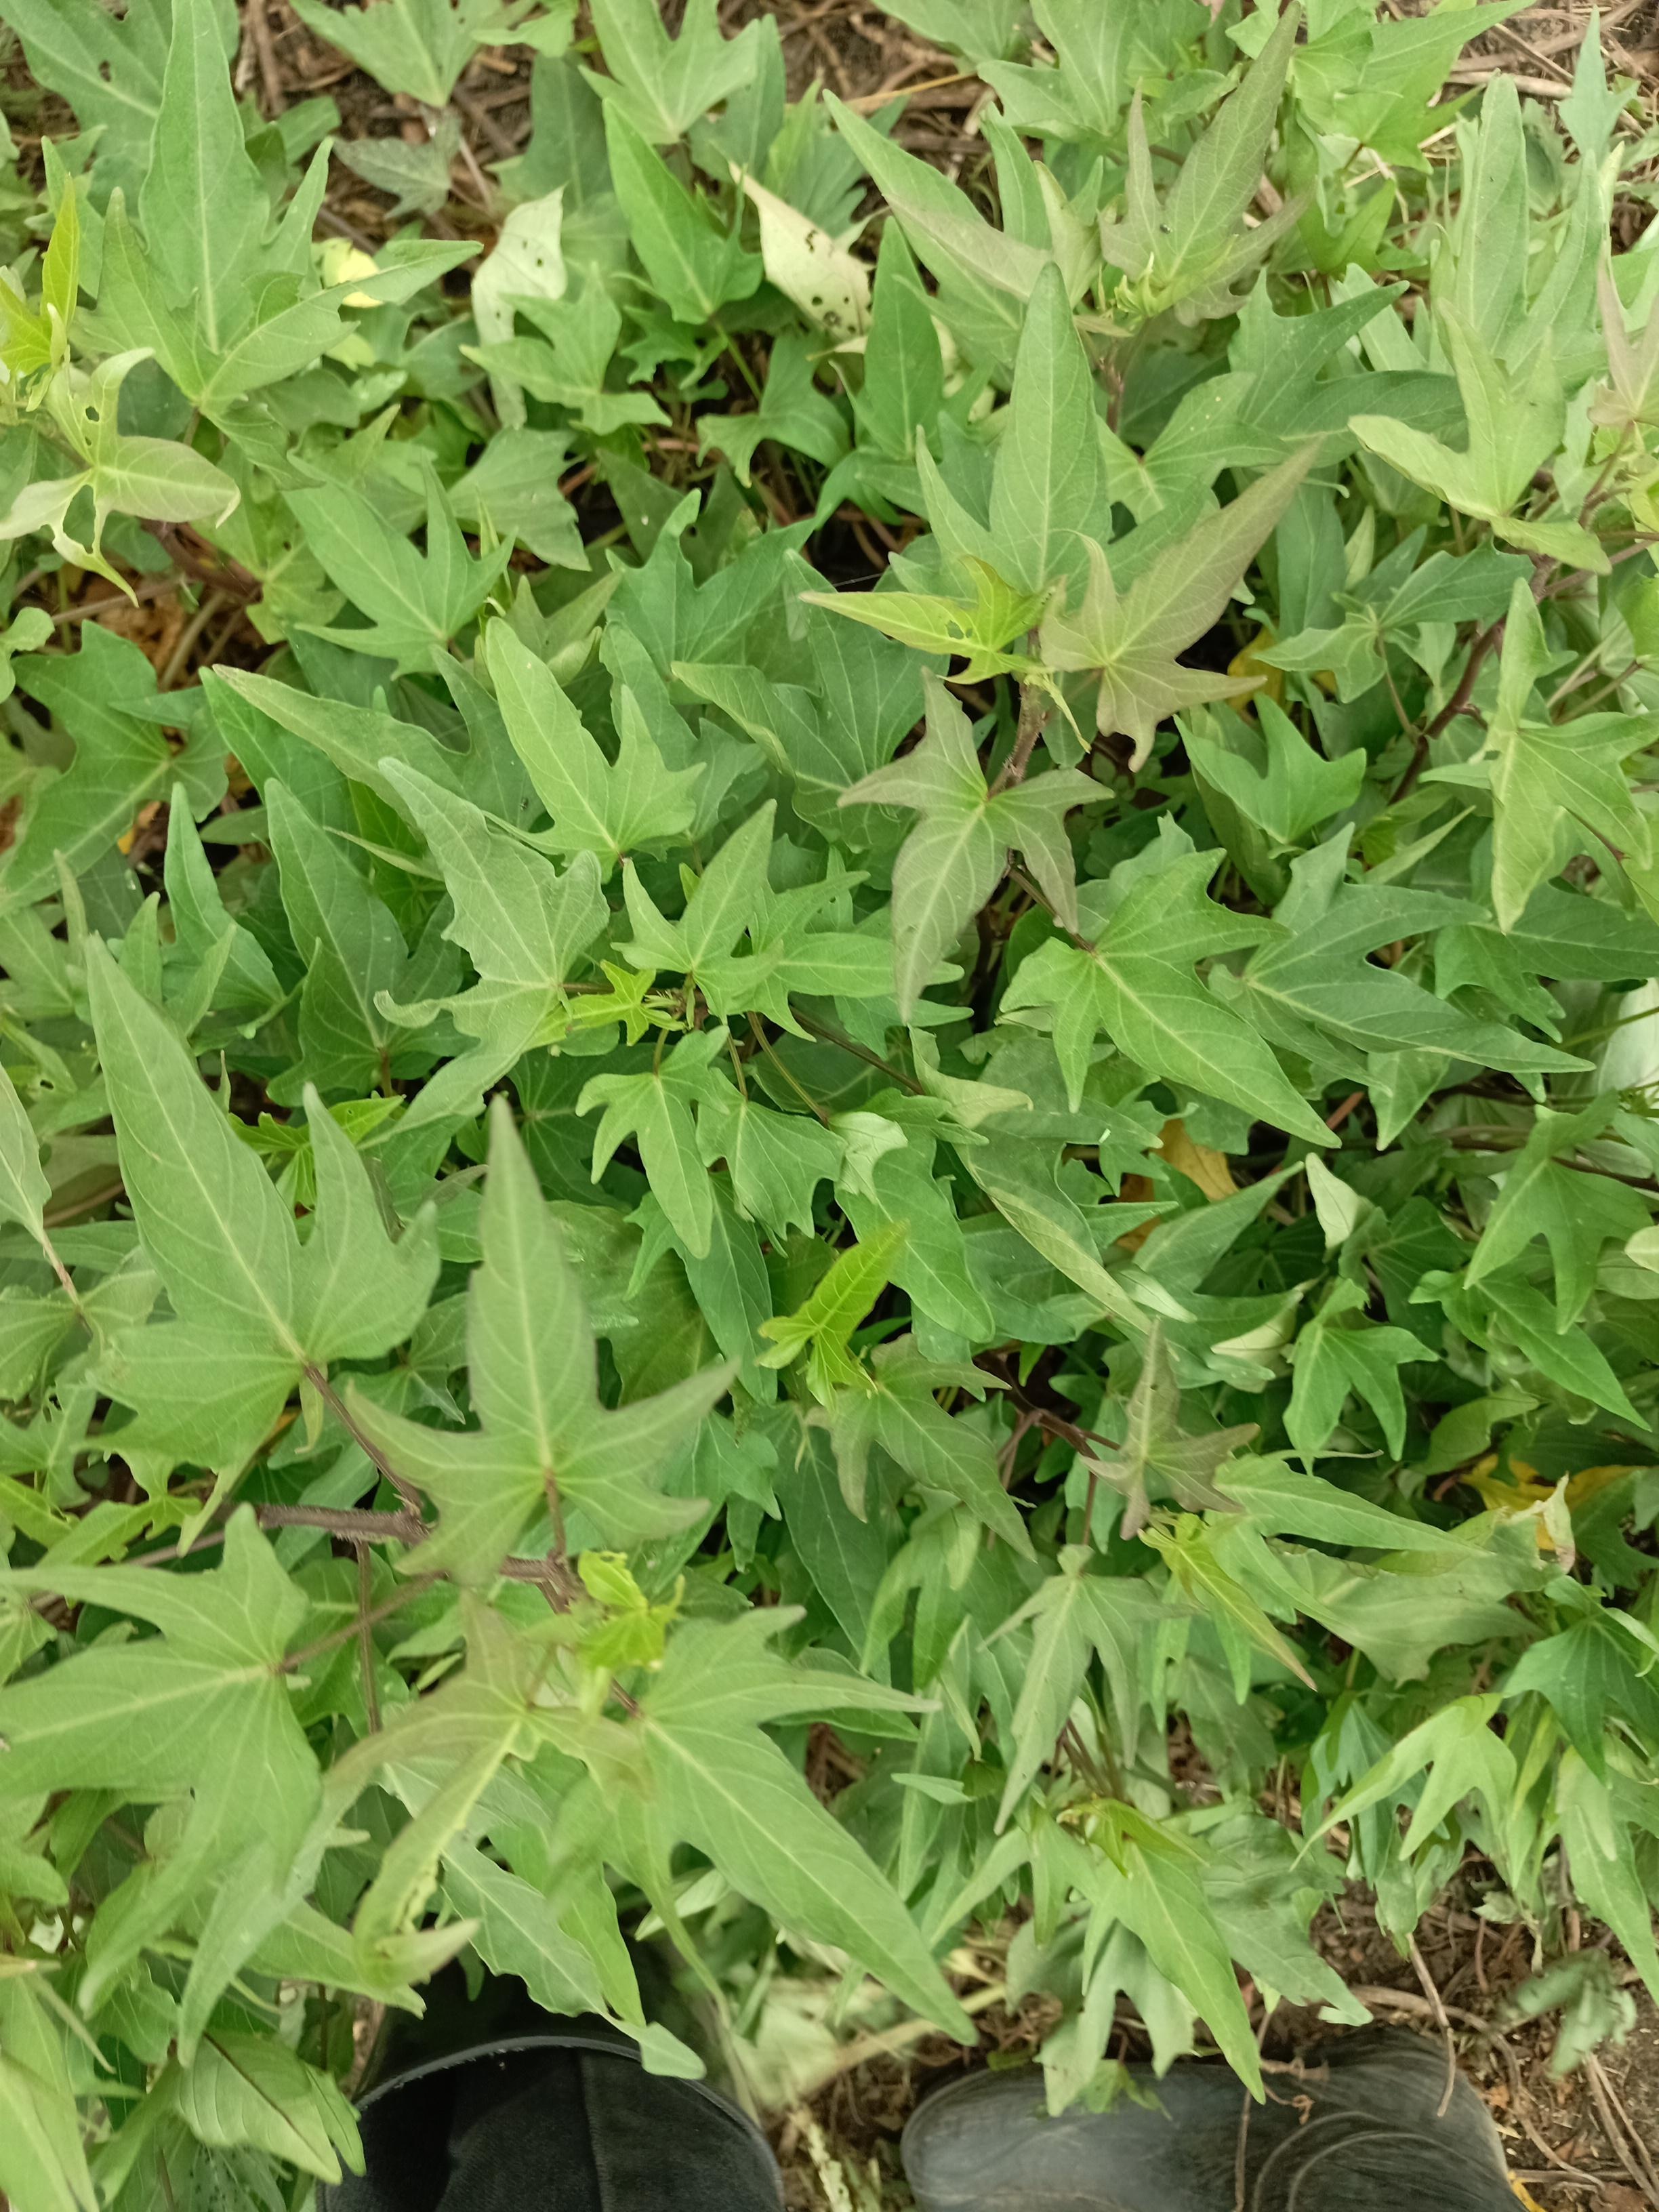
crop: sweet potato
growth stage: flowering
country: Tanzania
